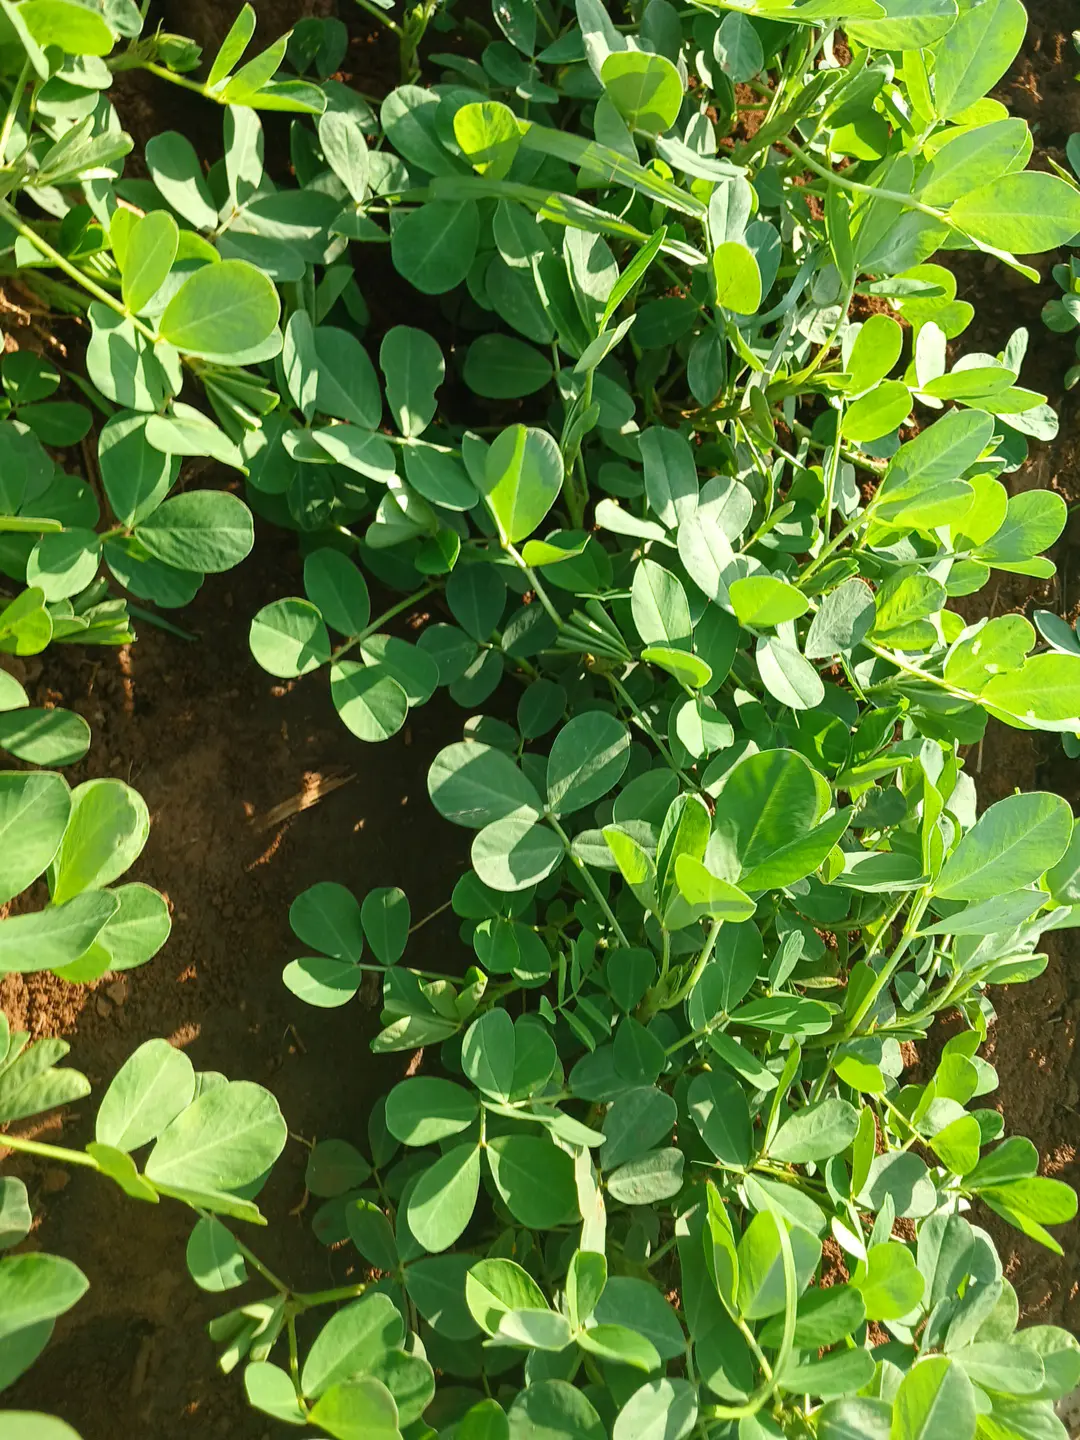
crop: groundnut
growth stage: vegetative
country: Kenya
